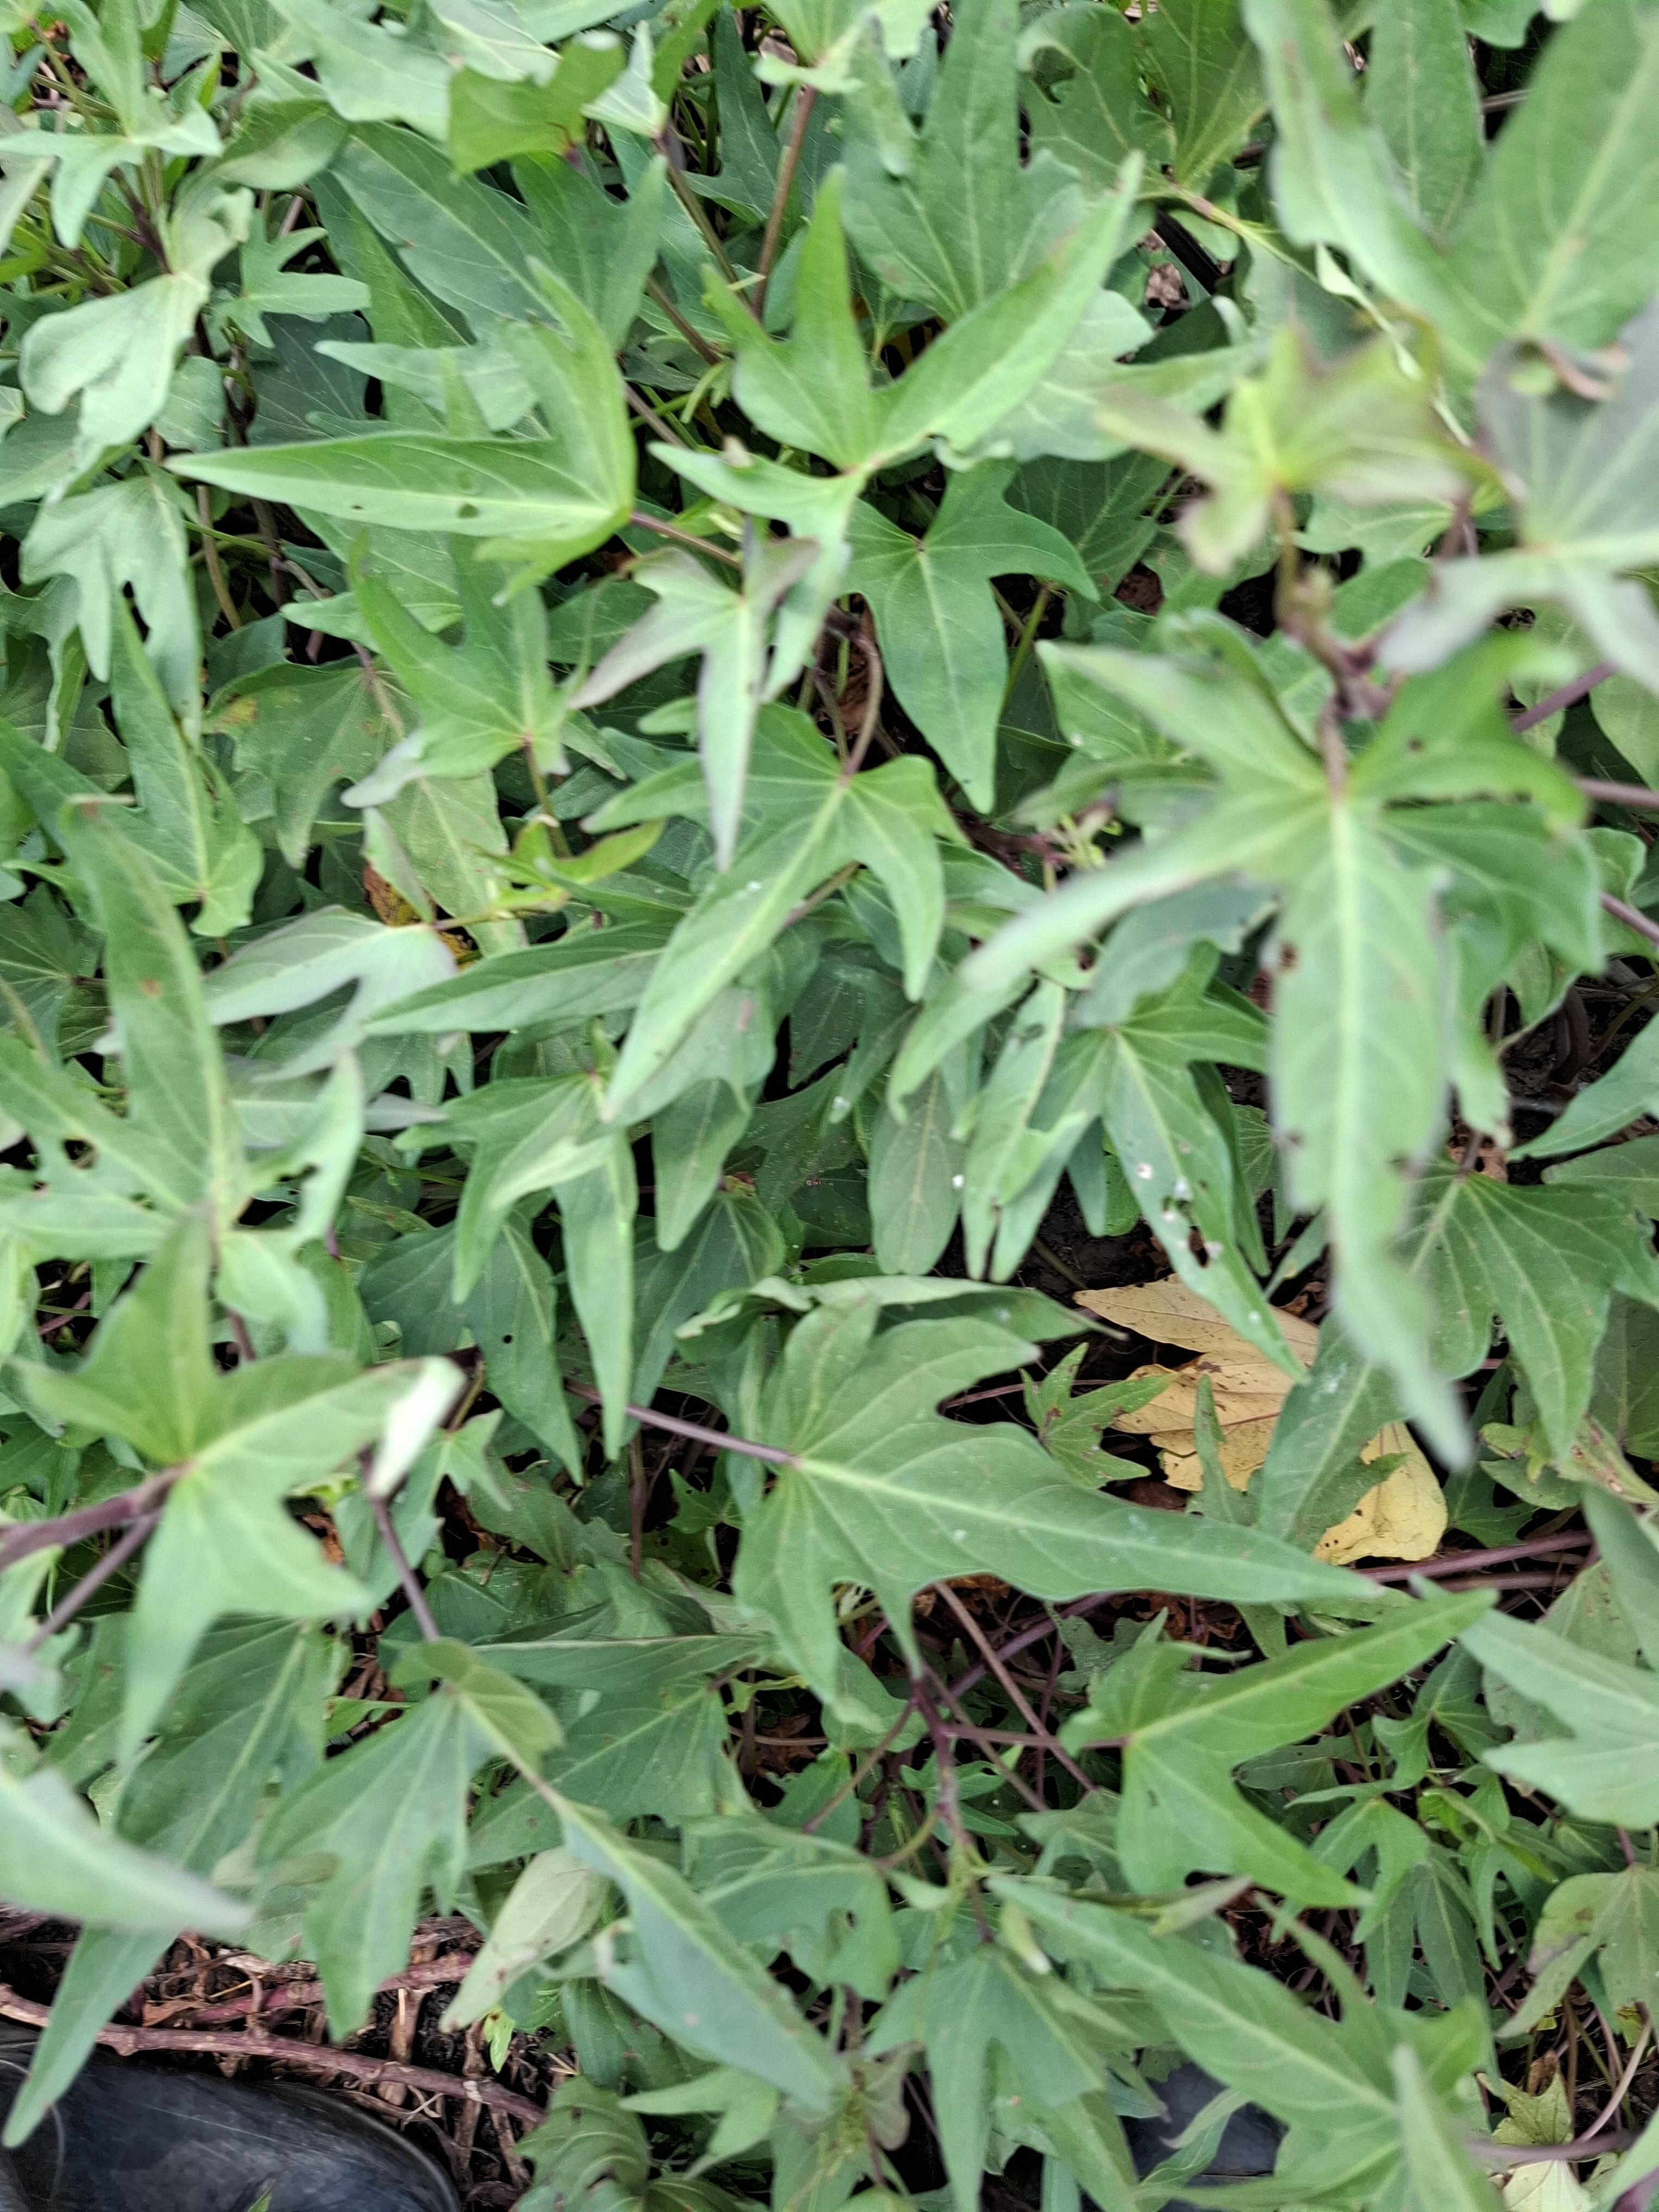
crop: sweet potato
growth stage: flowering
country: Tanzania
